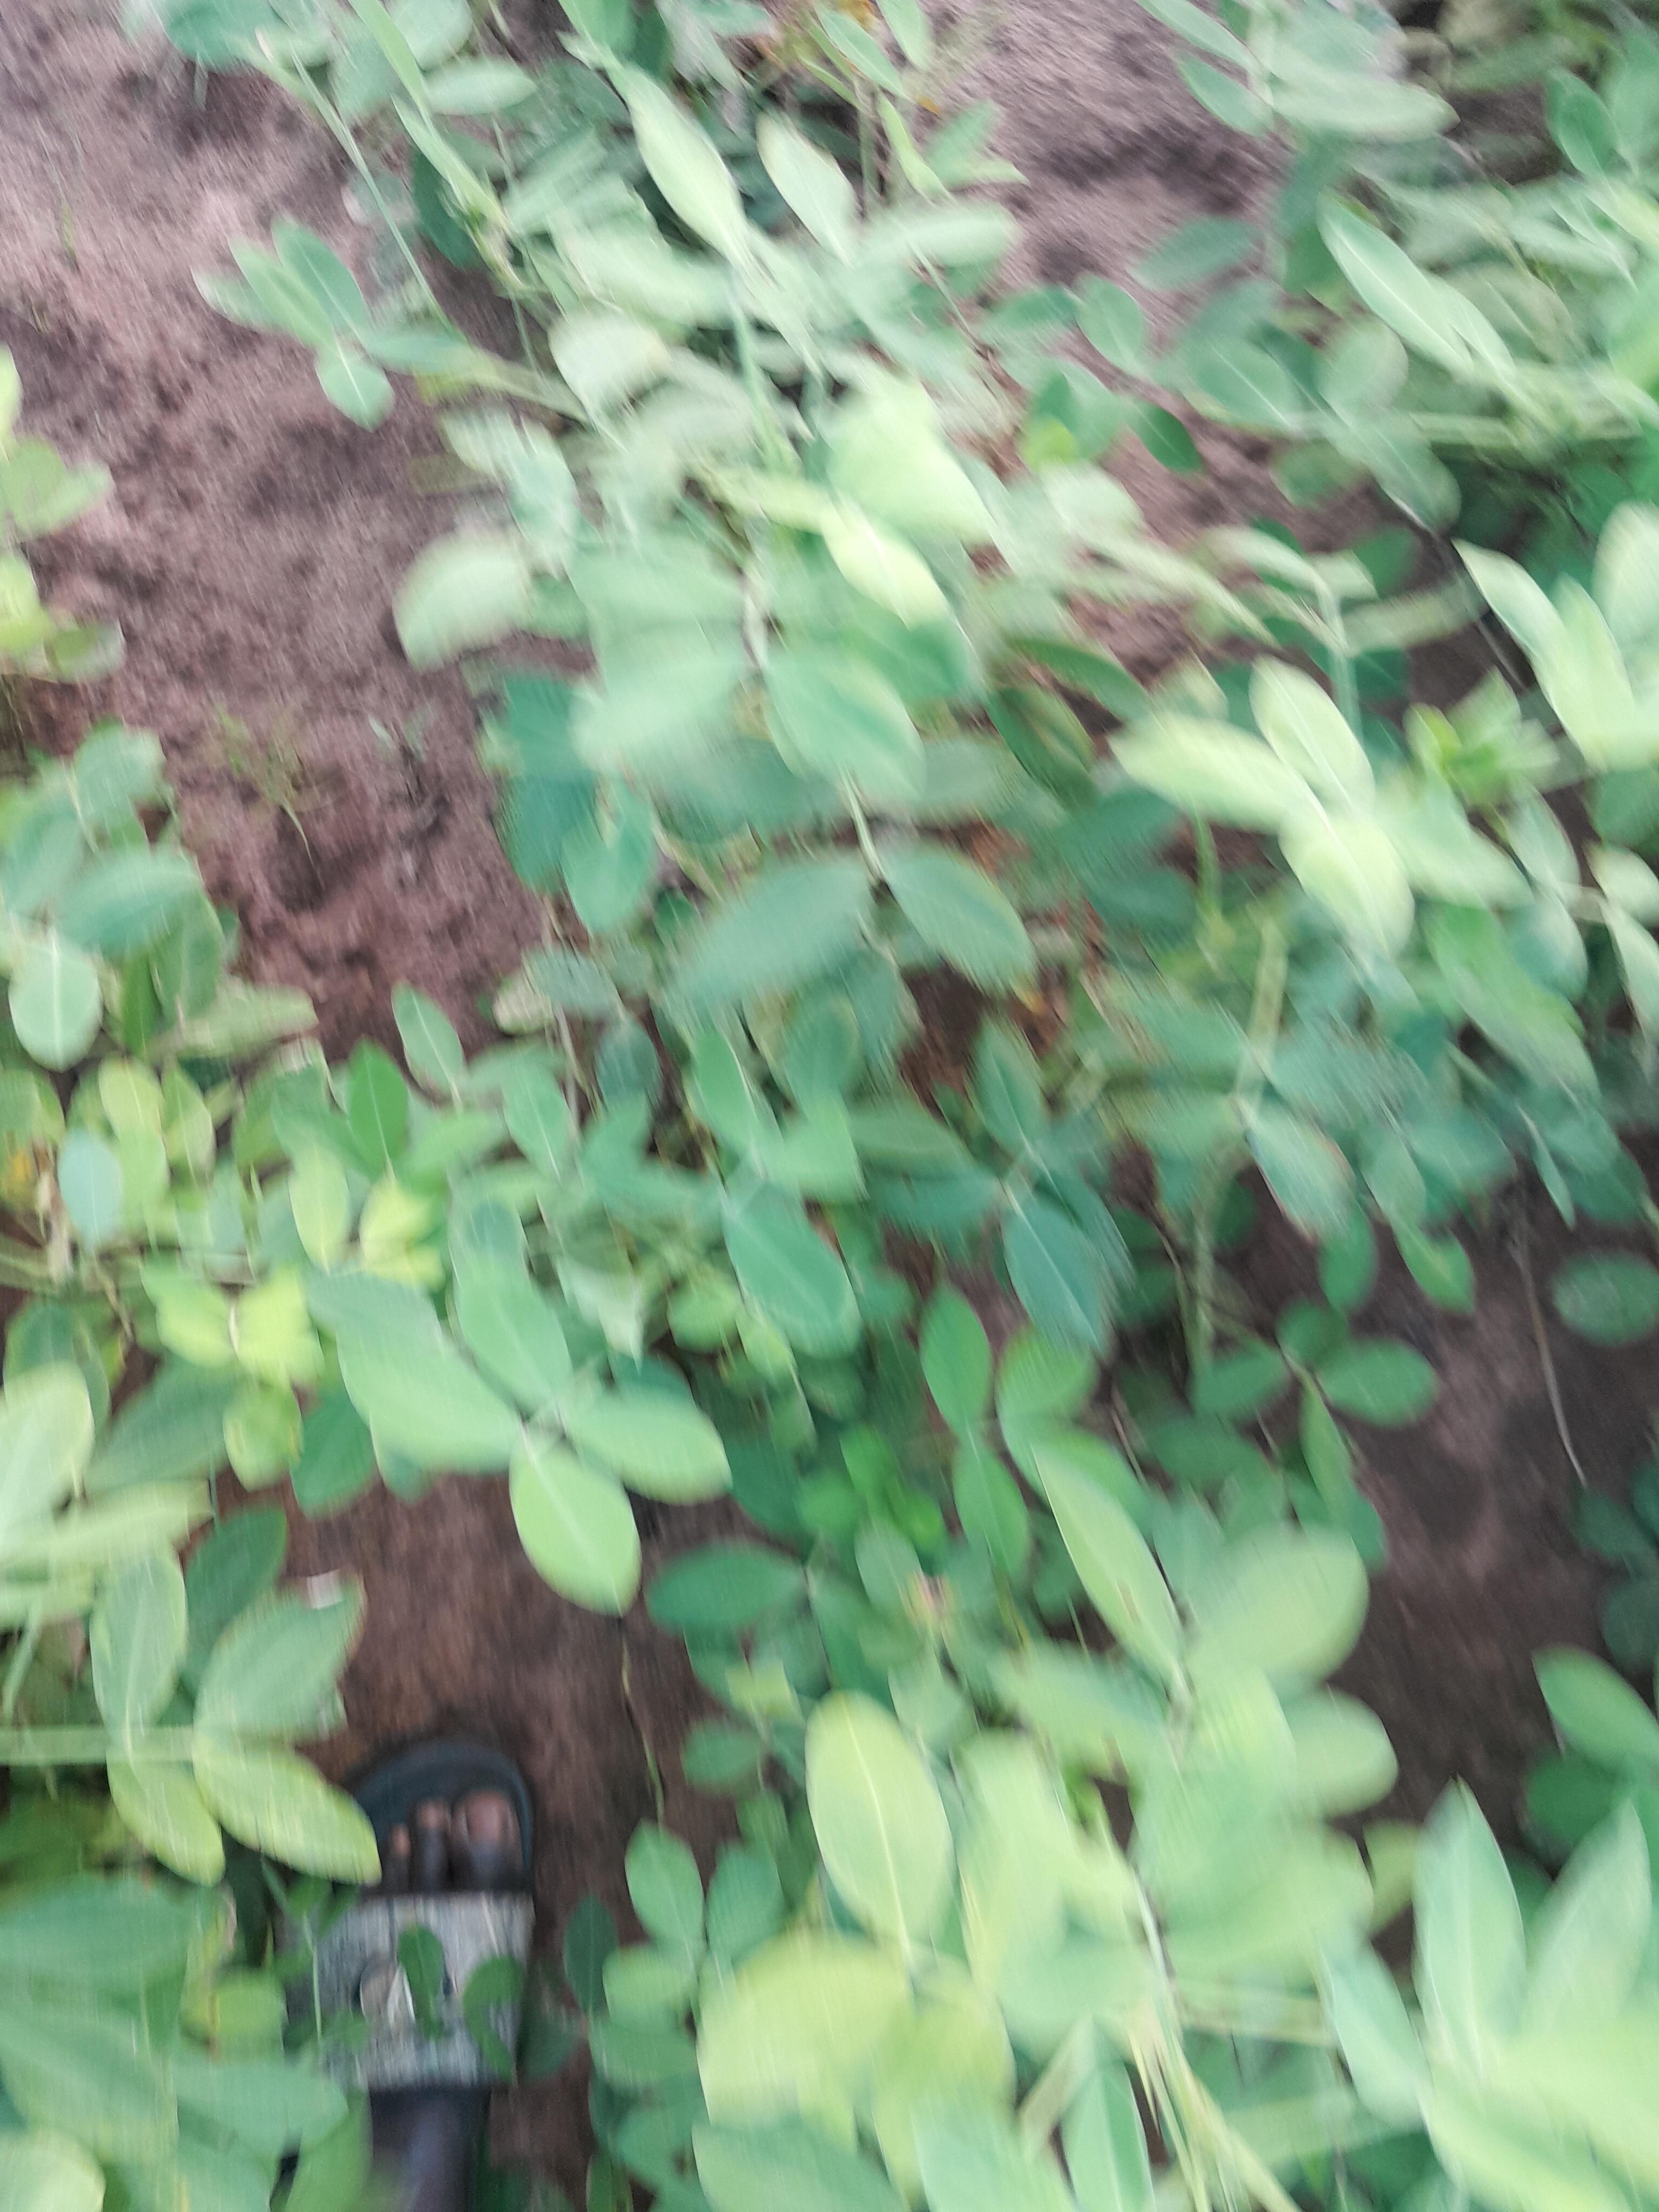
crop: groundnut
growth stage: flowering
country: Senegal
